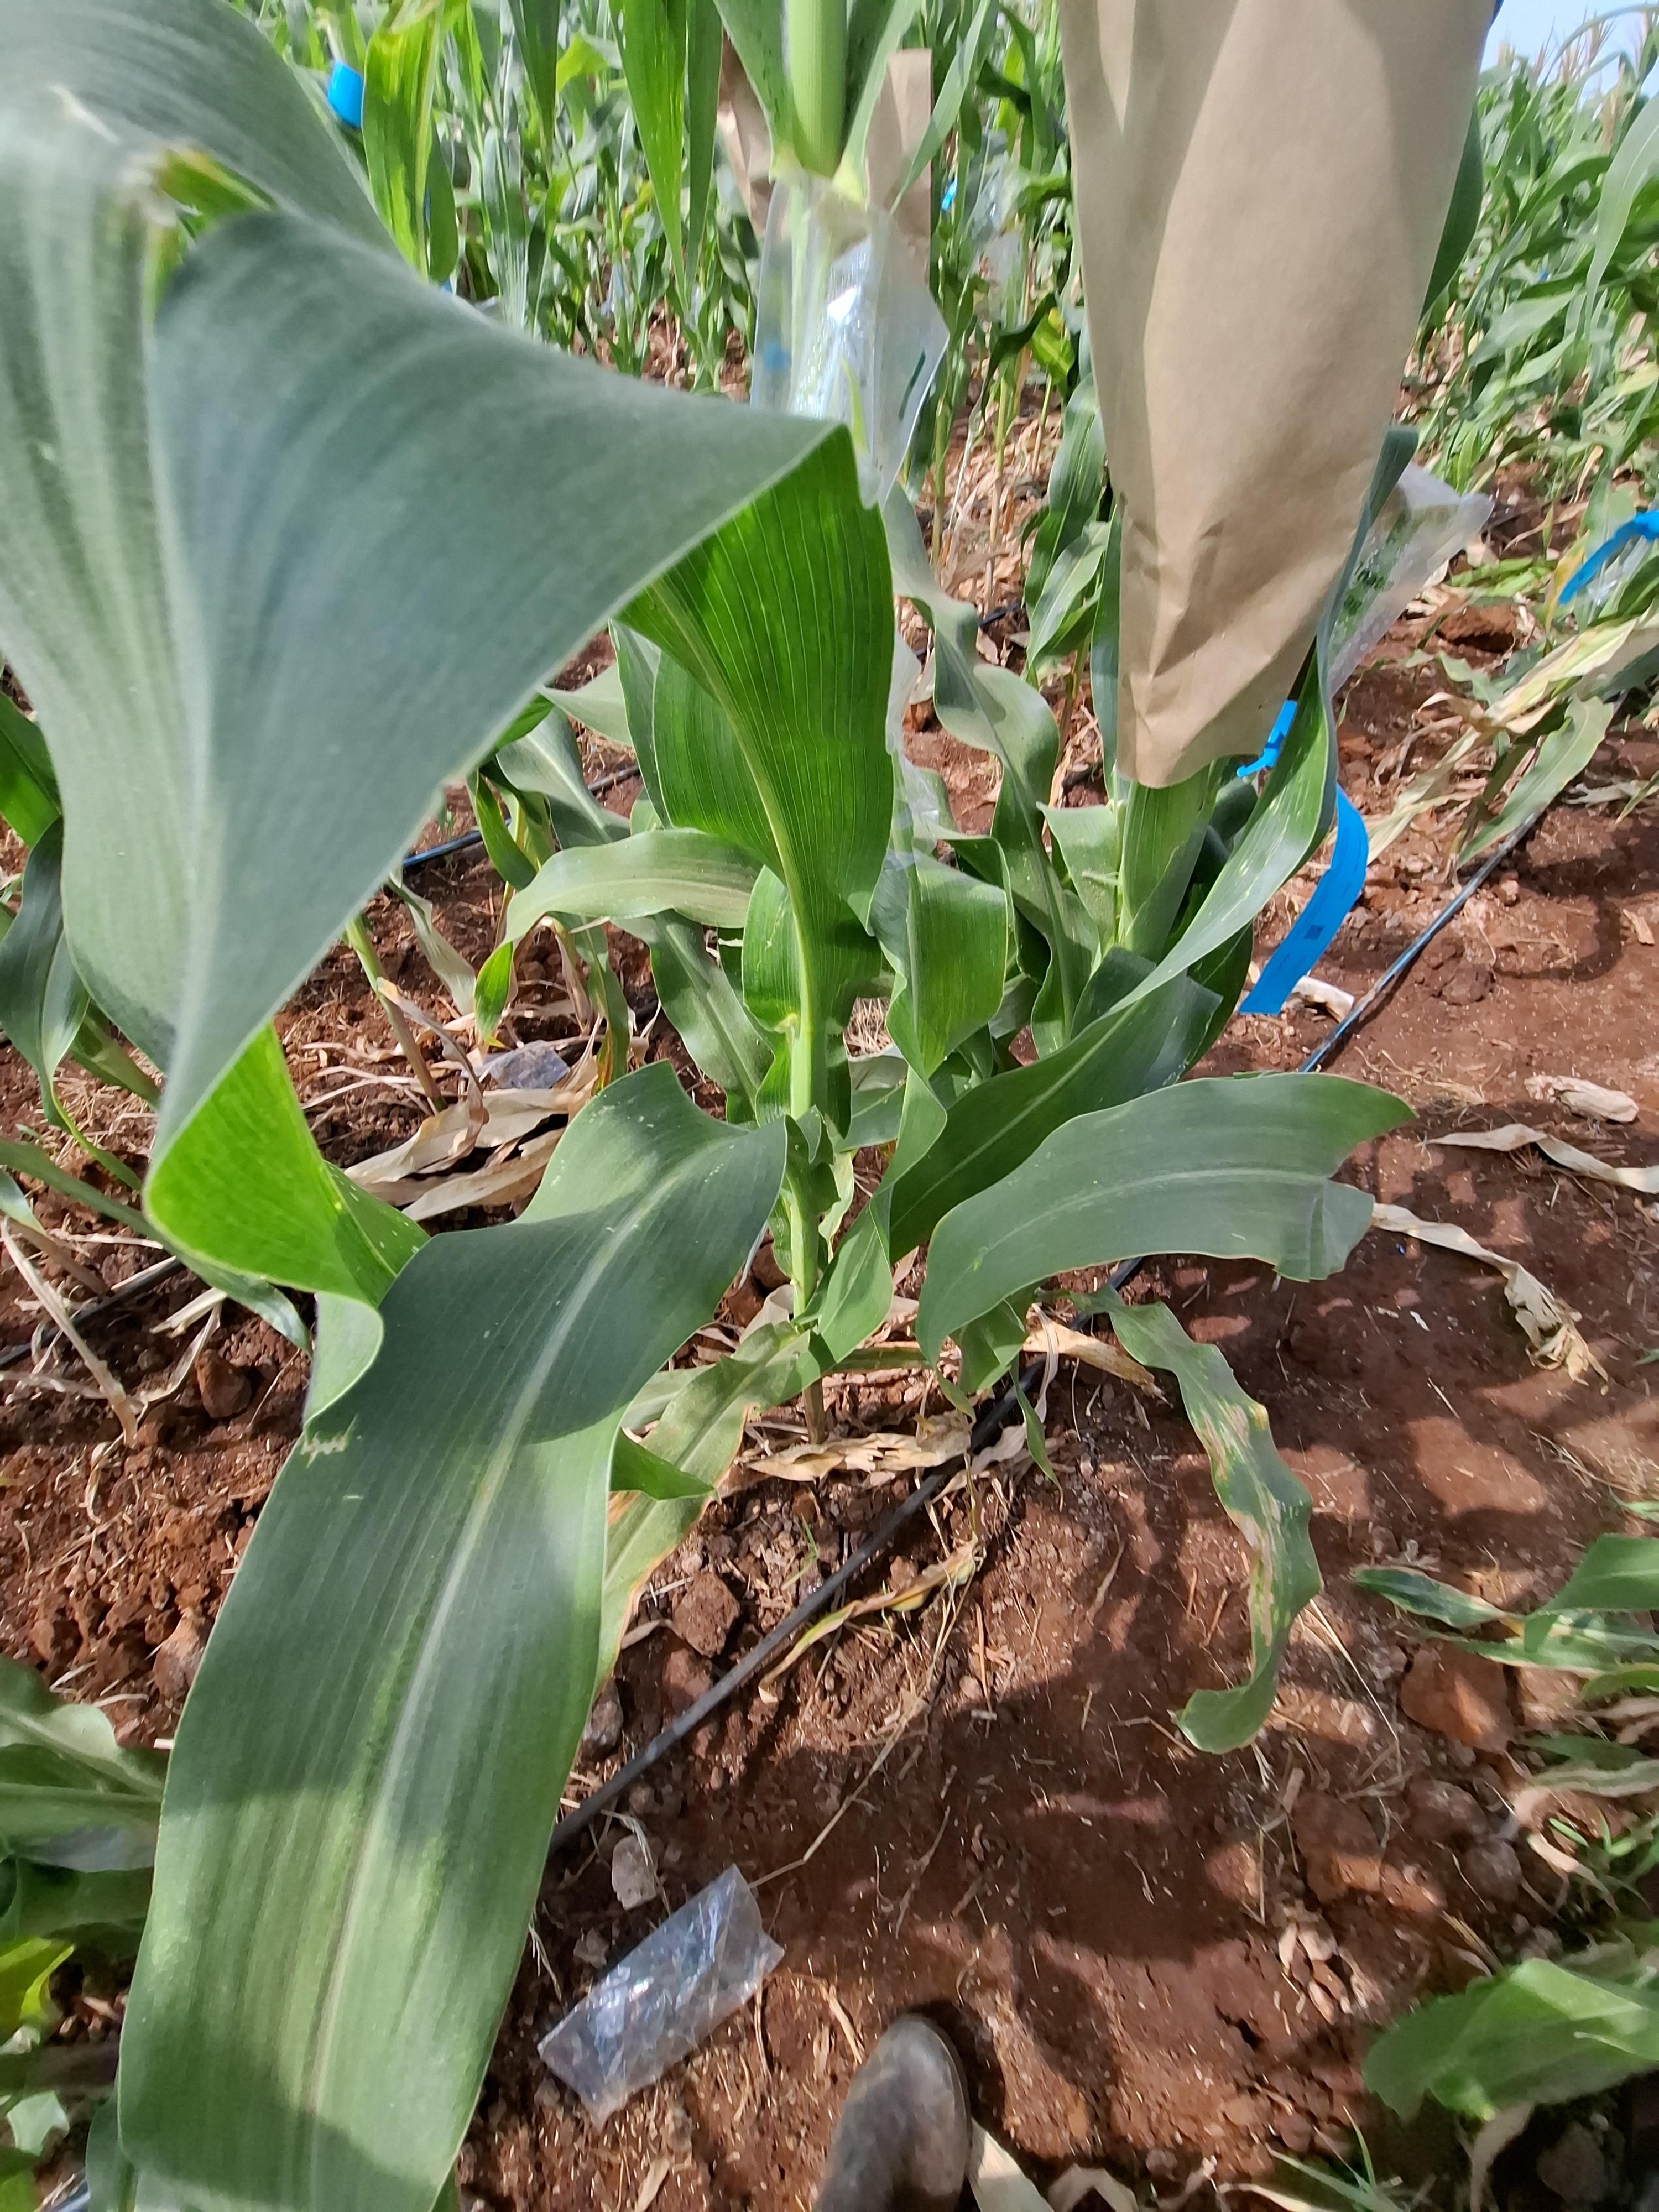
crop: maize
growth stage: flowering
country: Kenya
